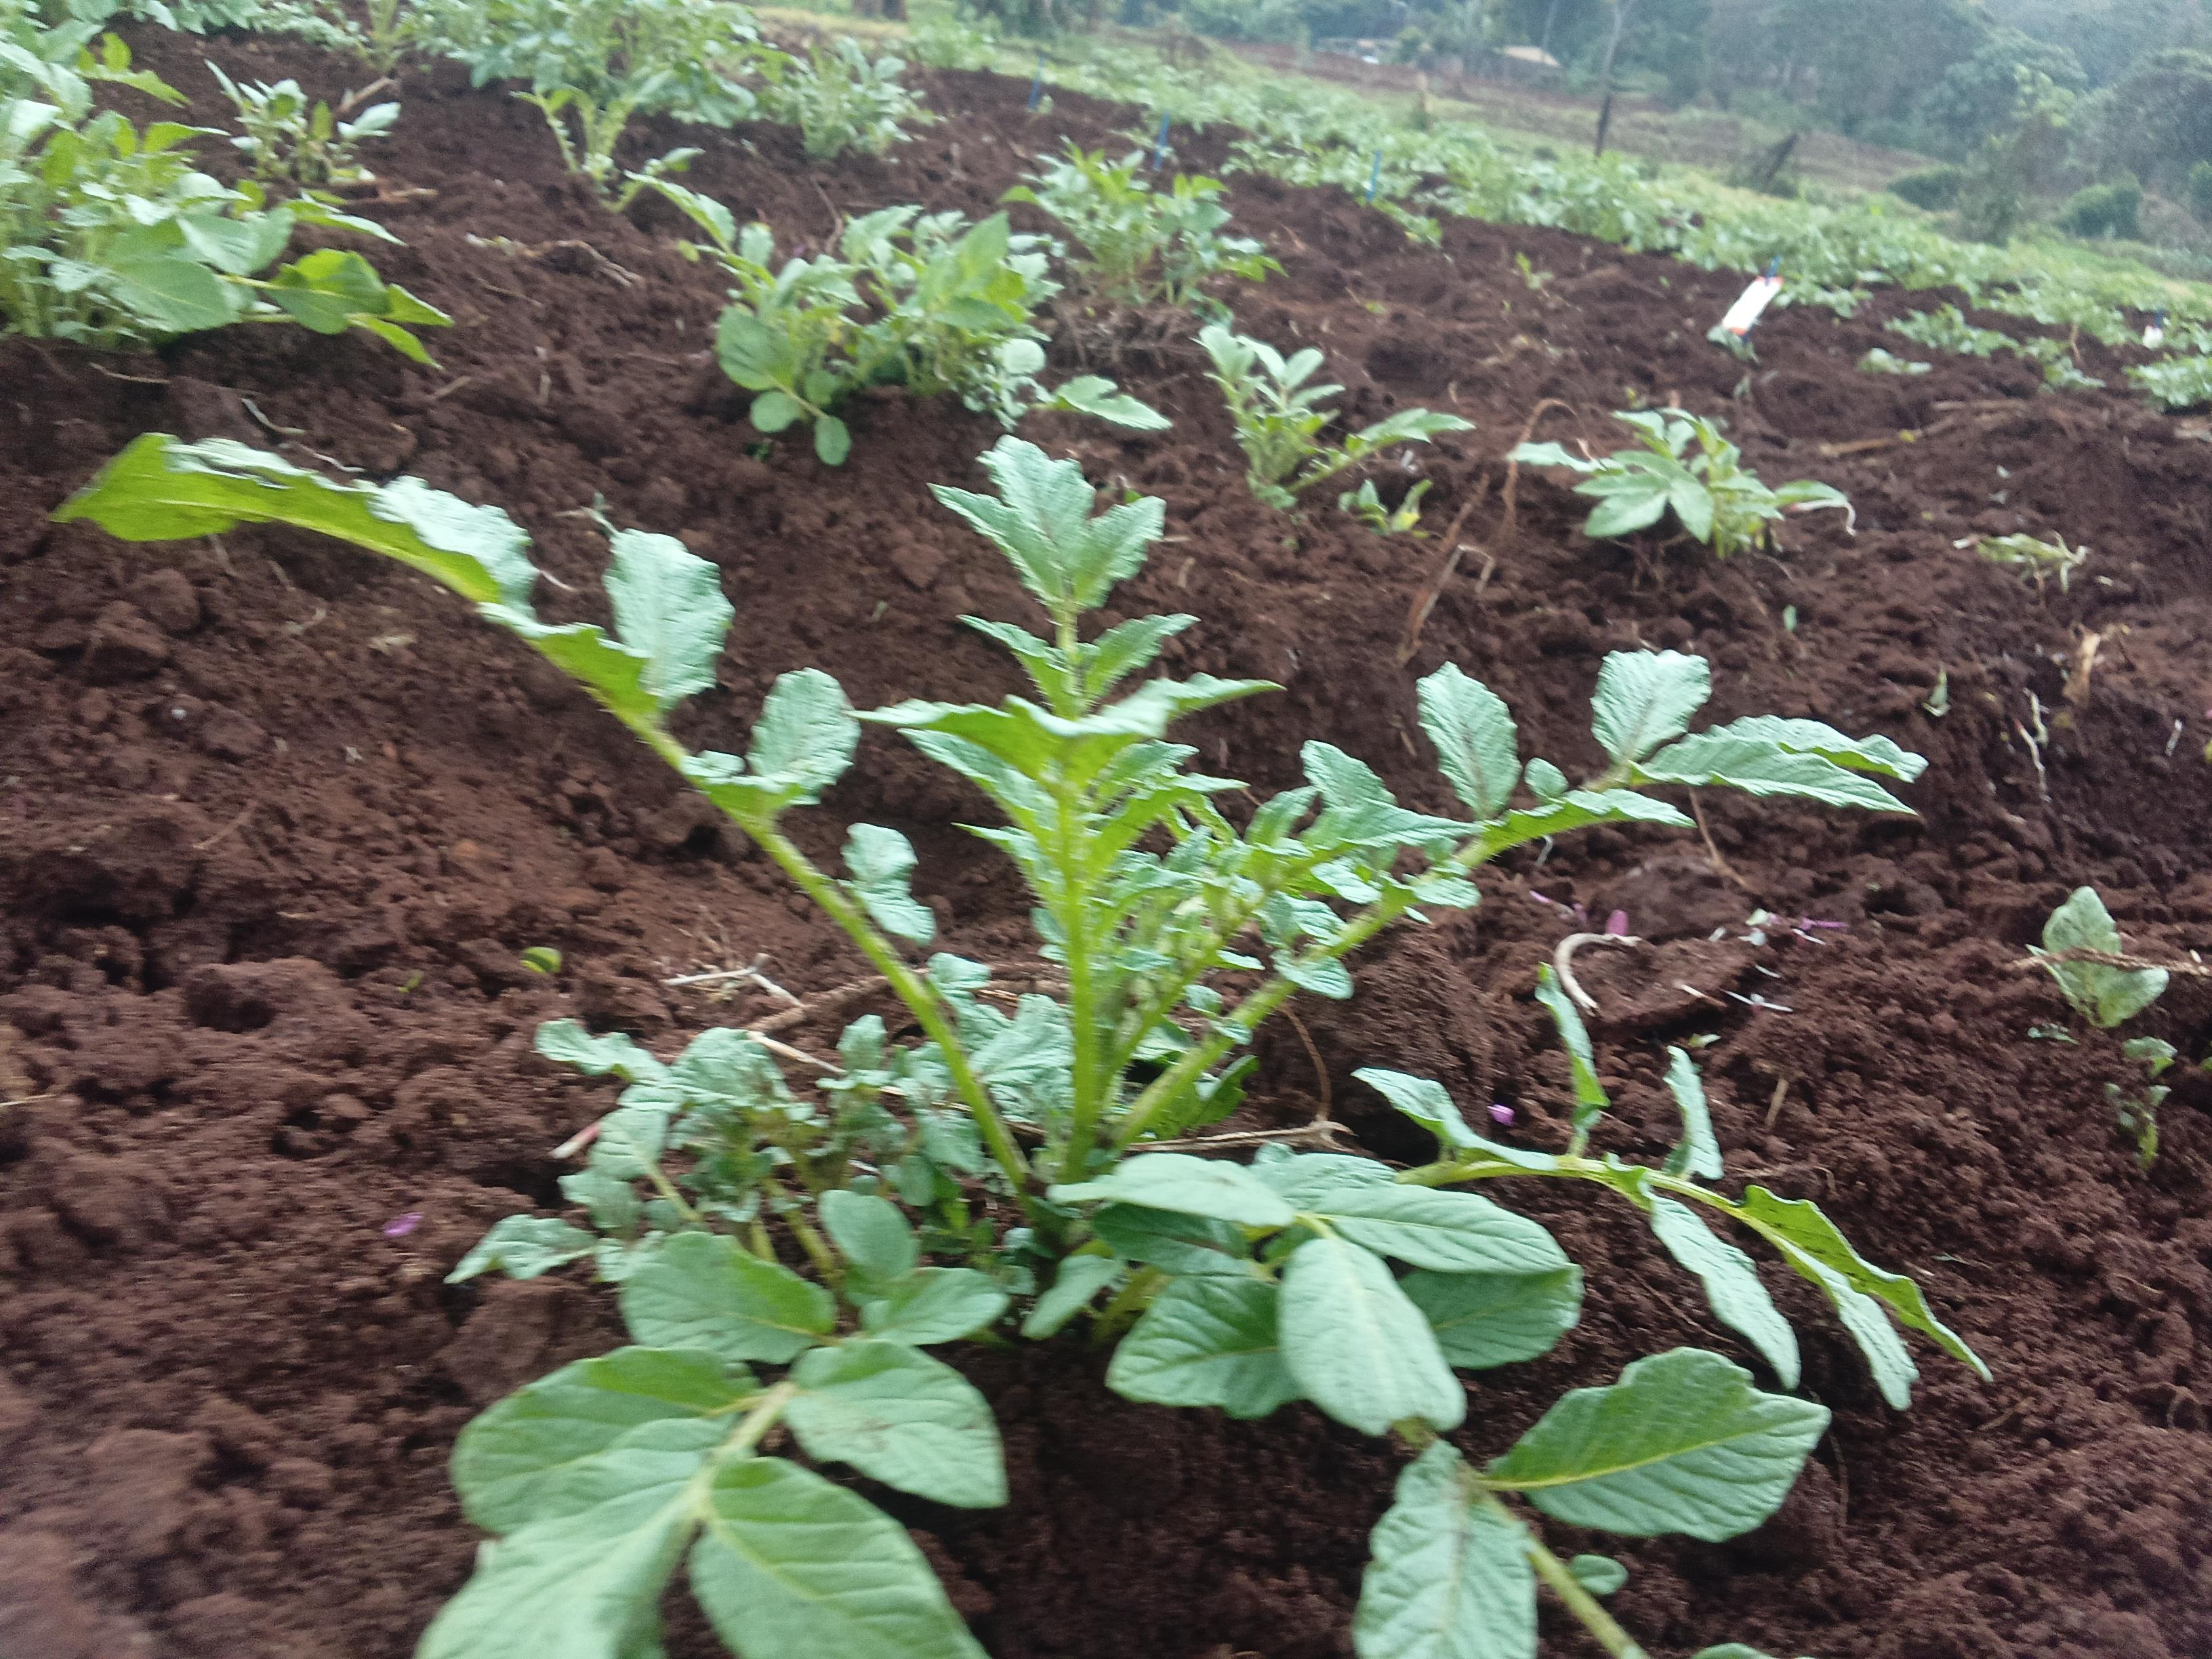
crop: potato
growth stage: sprouting emergence
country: Kenya
